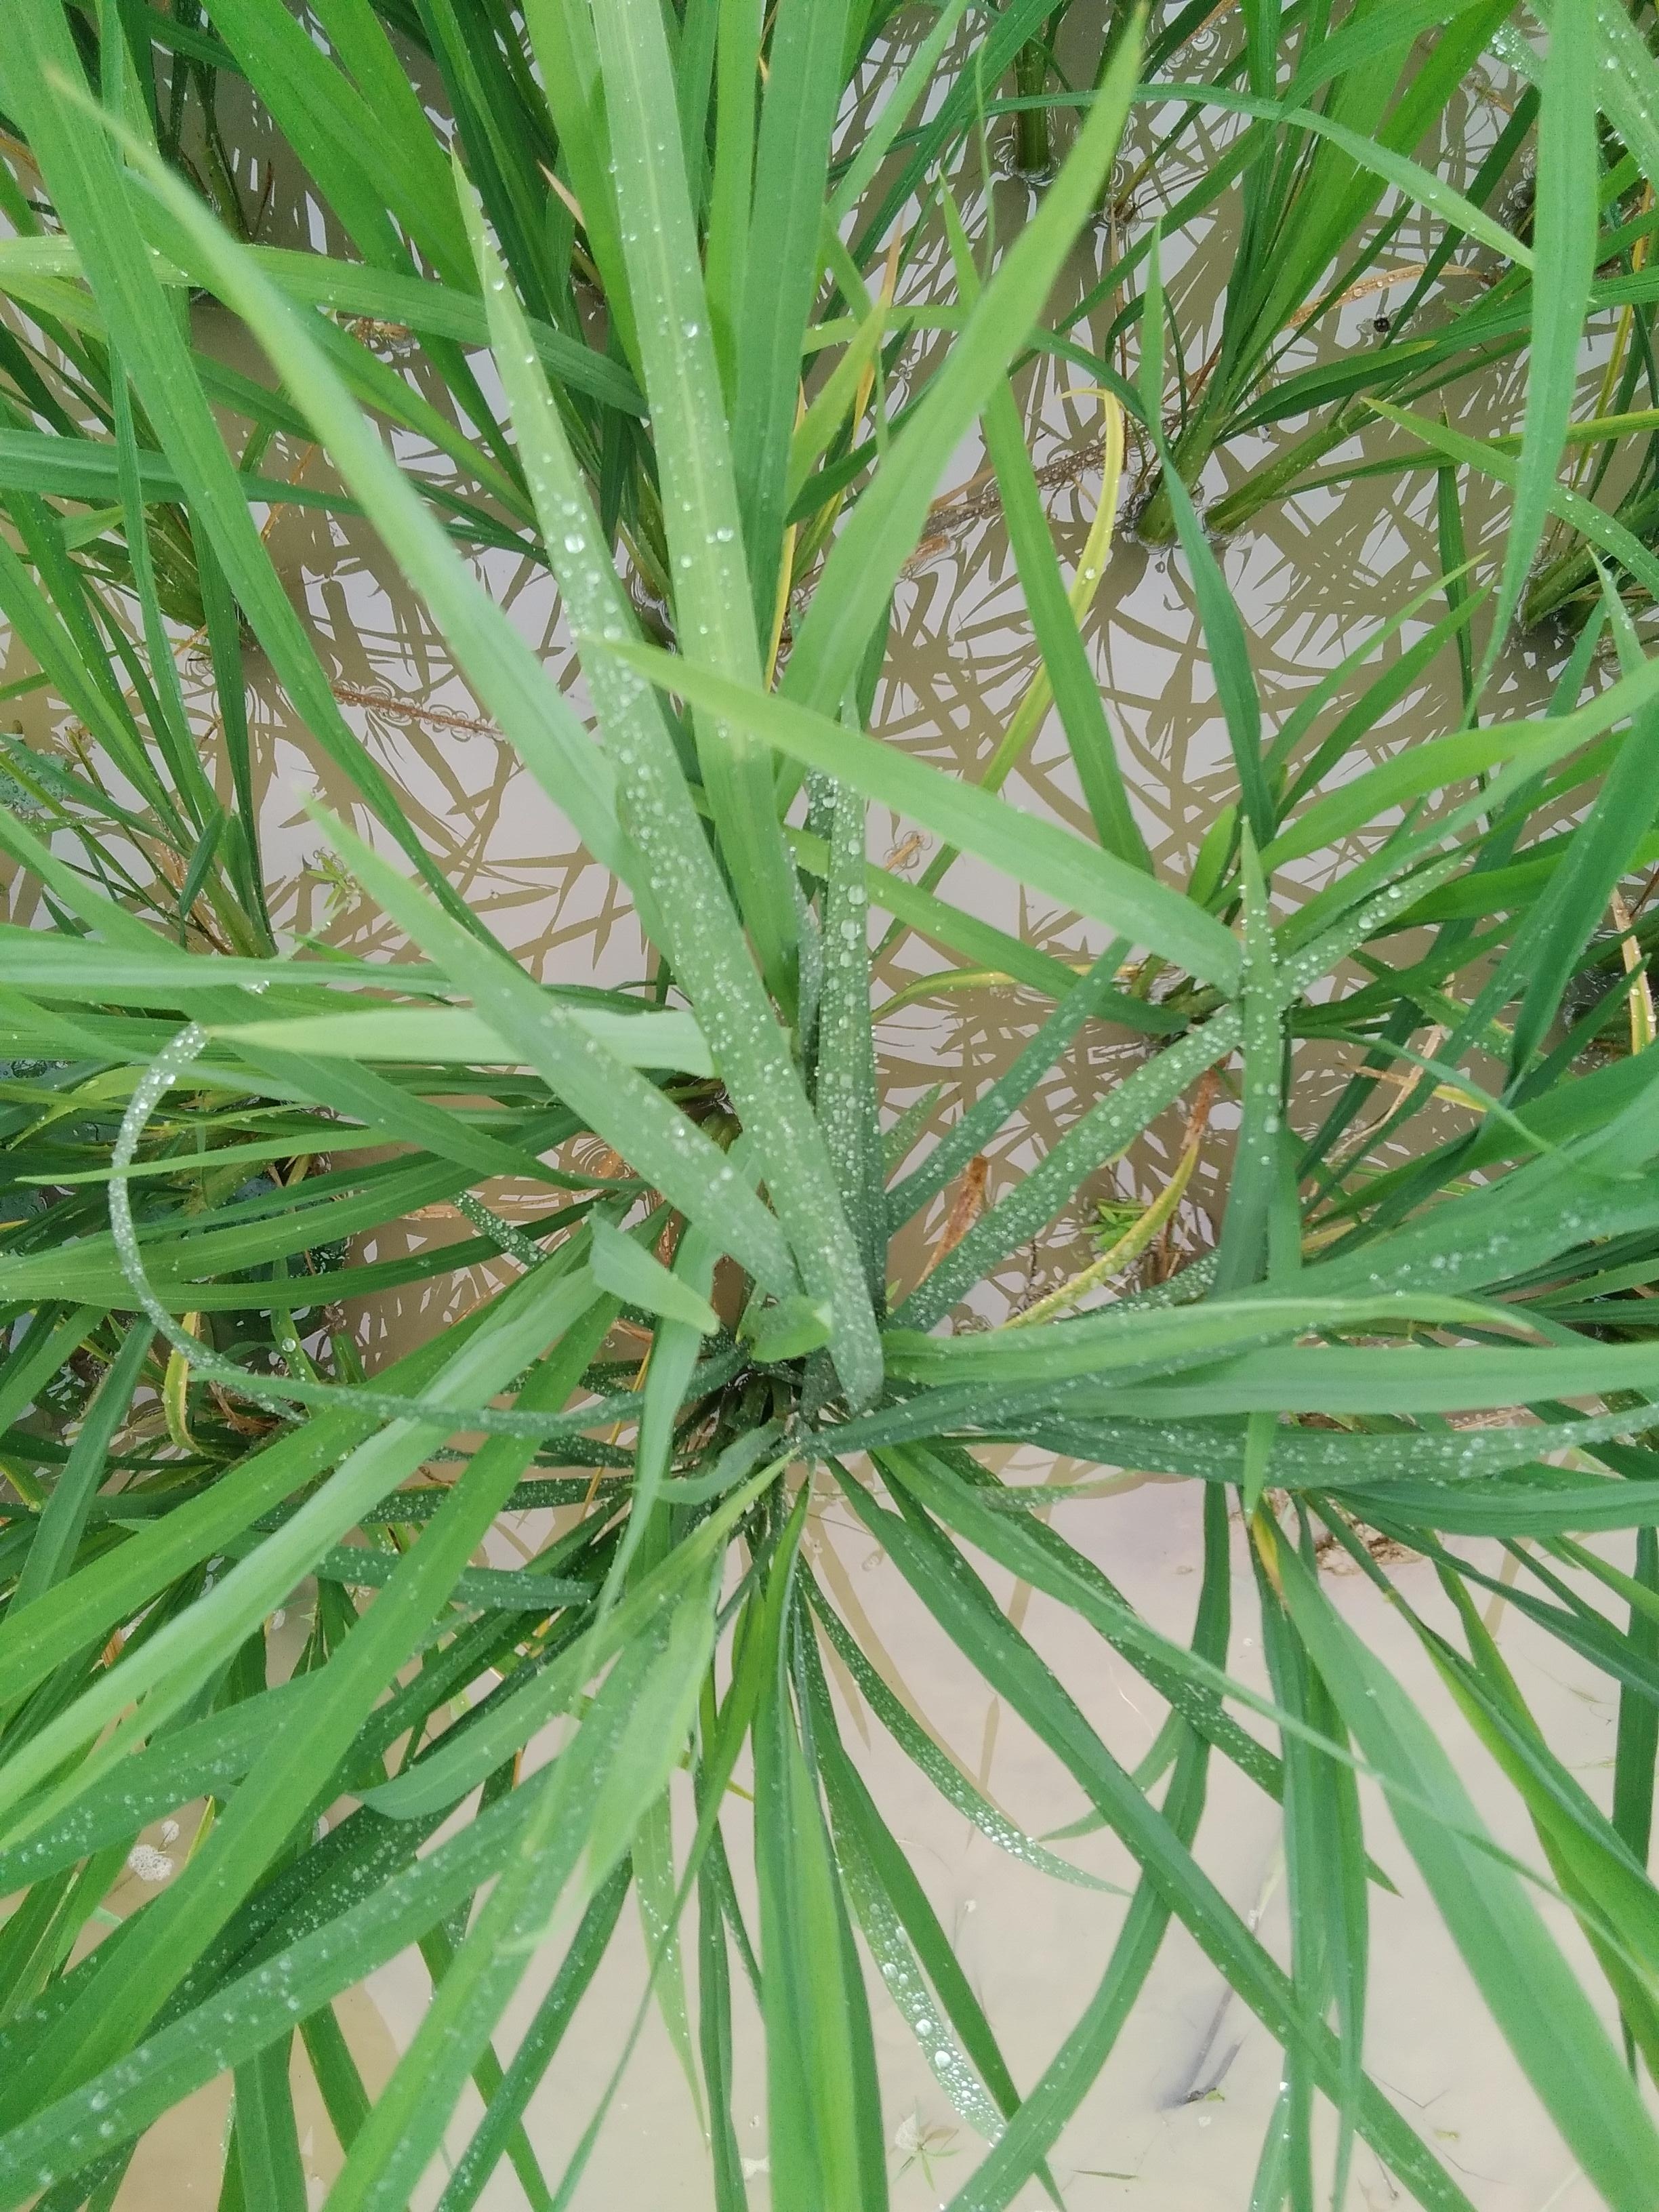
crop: rice
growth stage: vegetative
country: Nigeria
